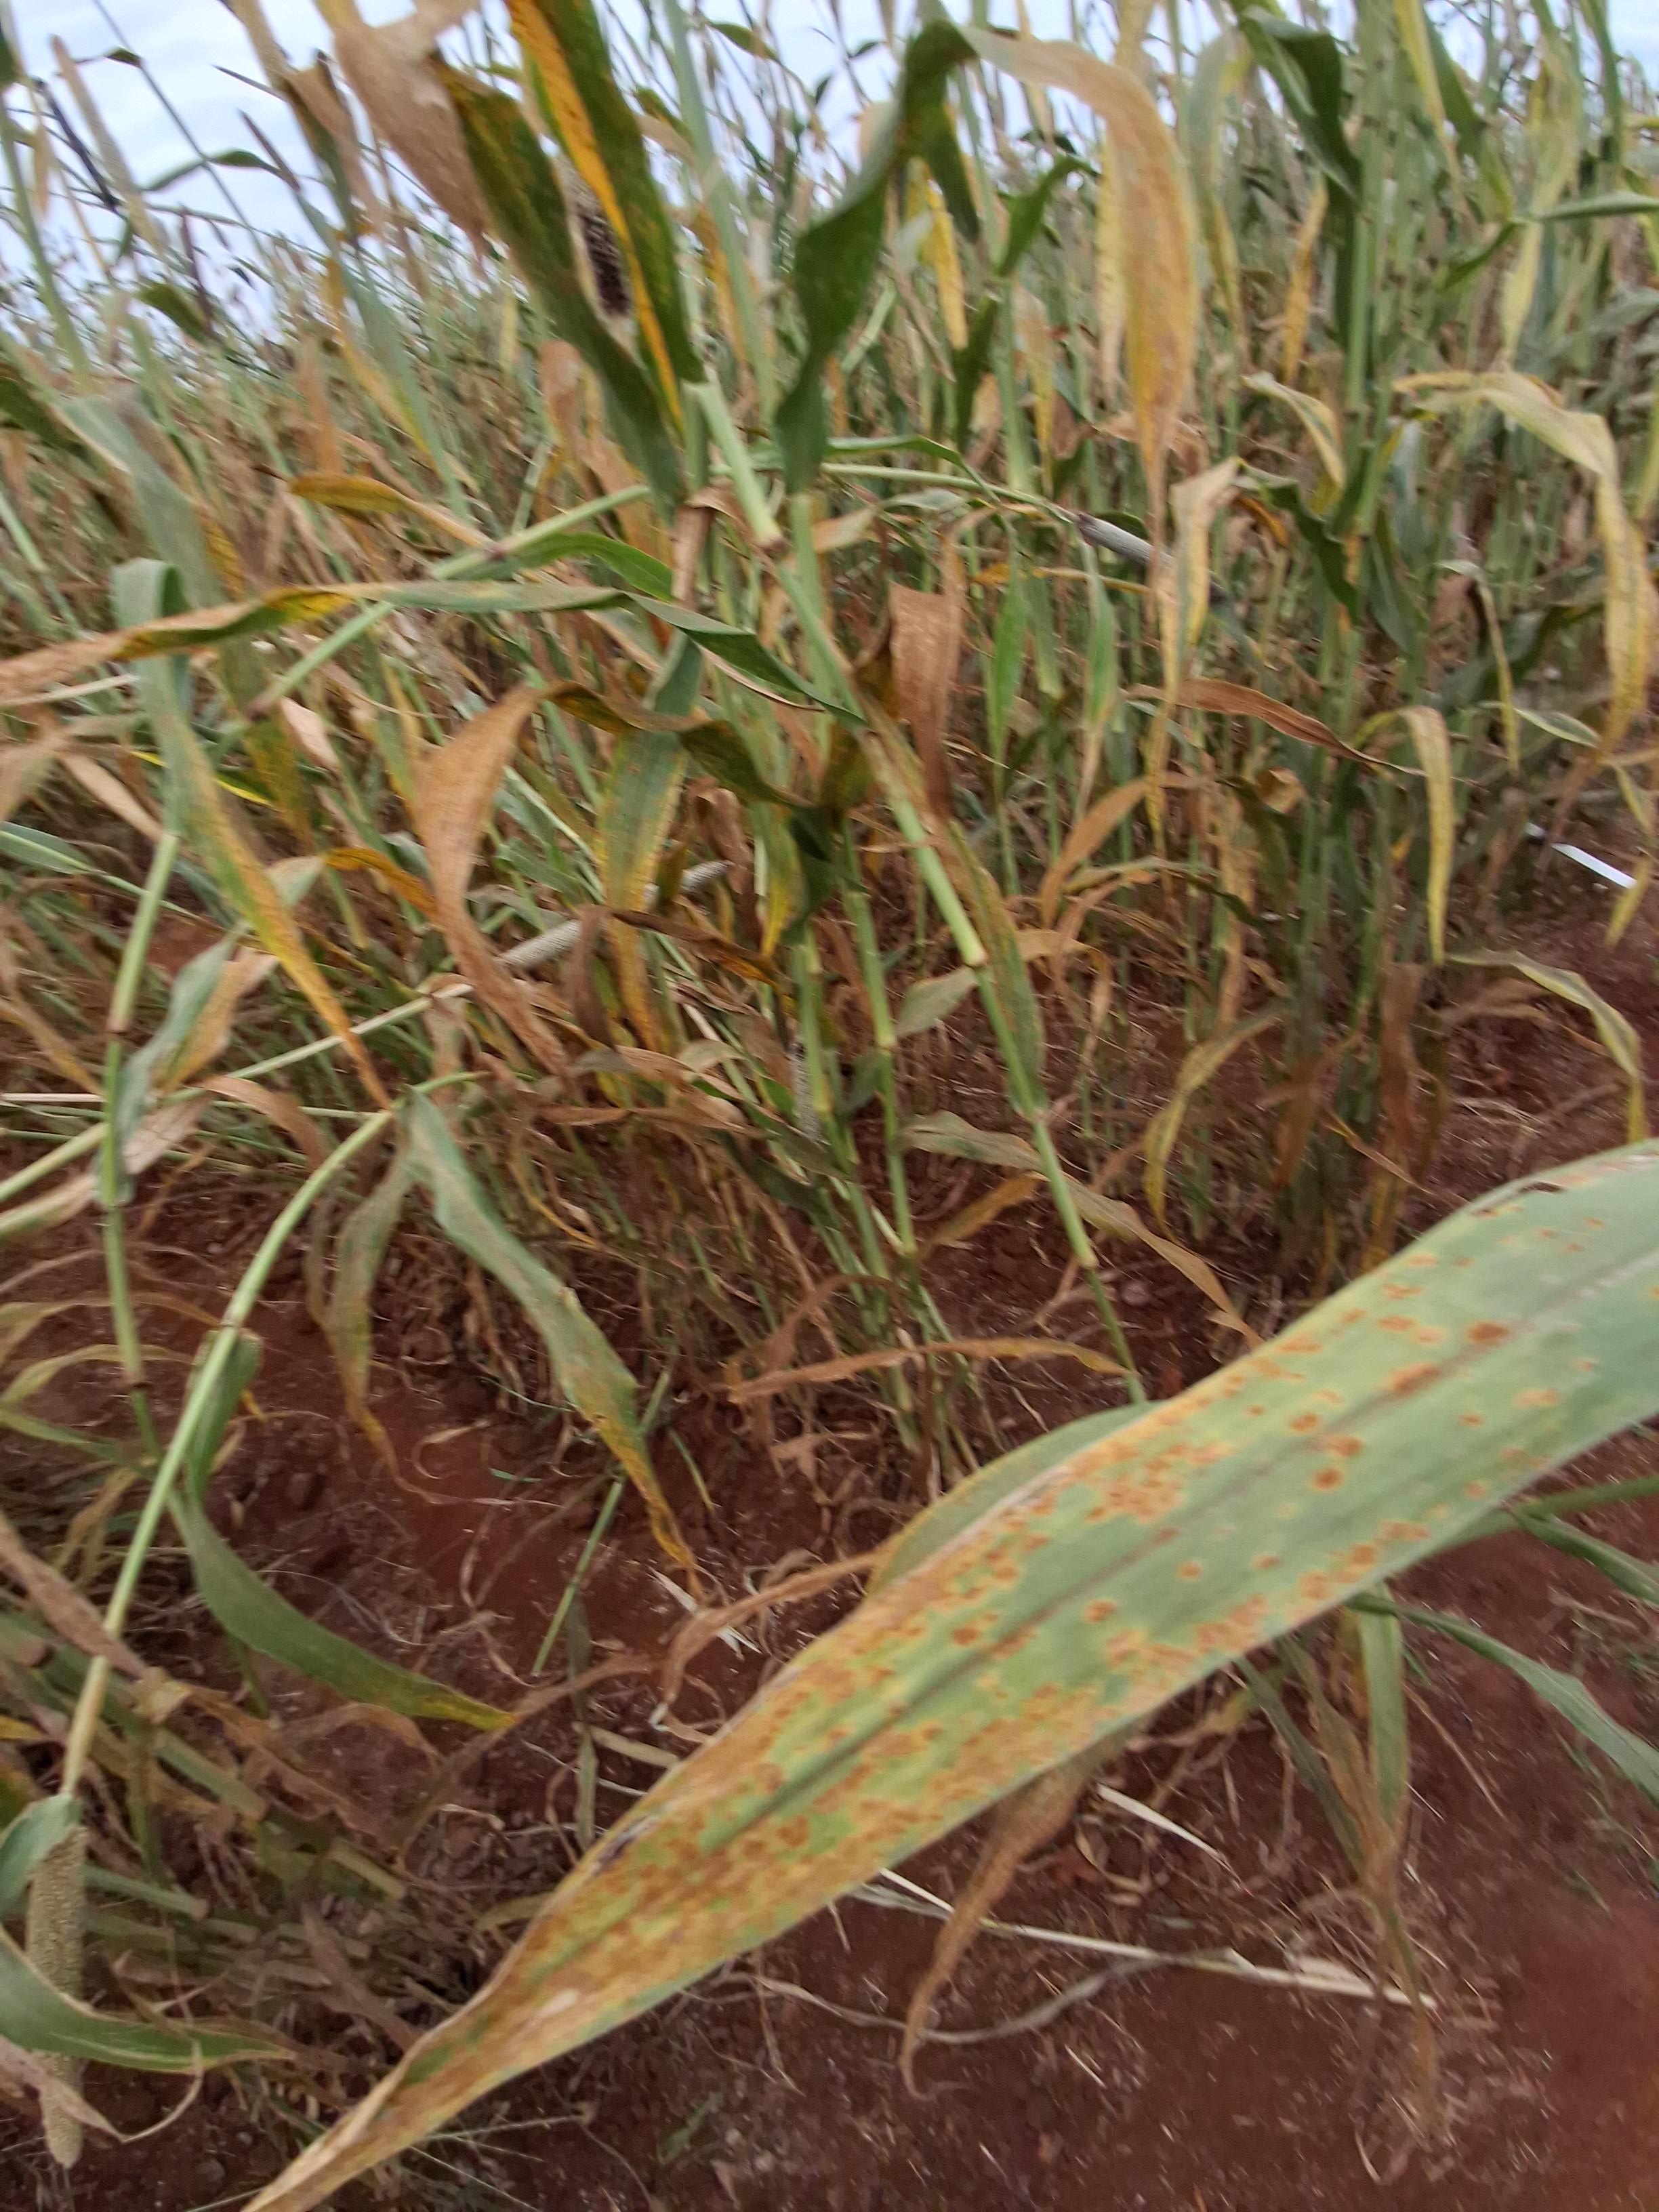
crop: pearl millet
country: Kenya
